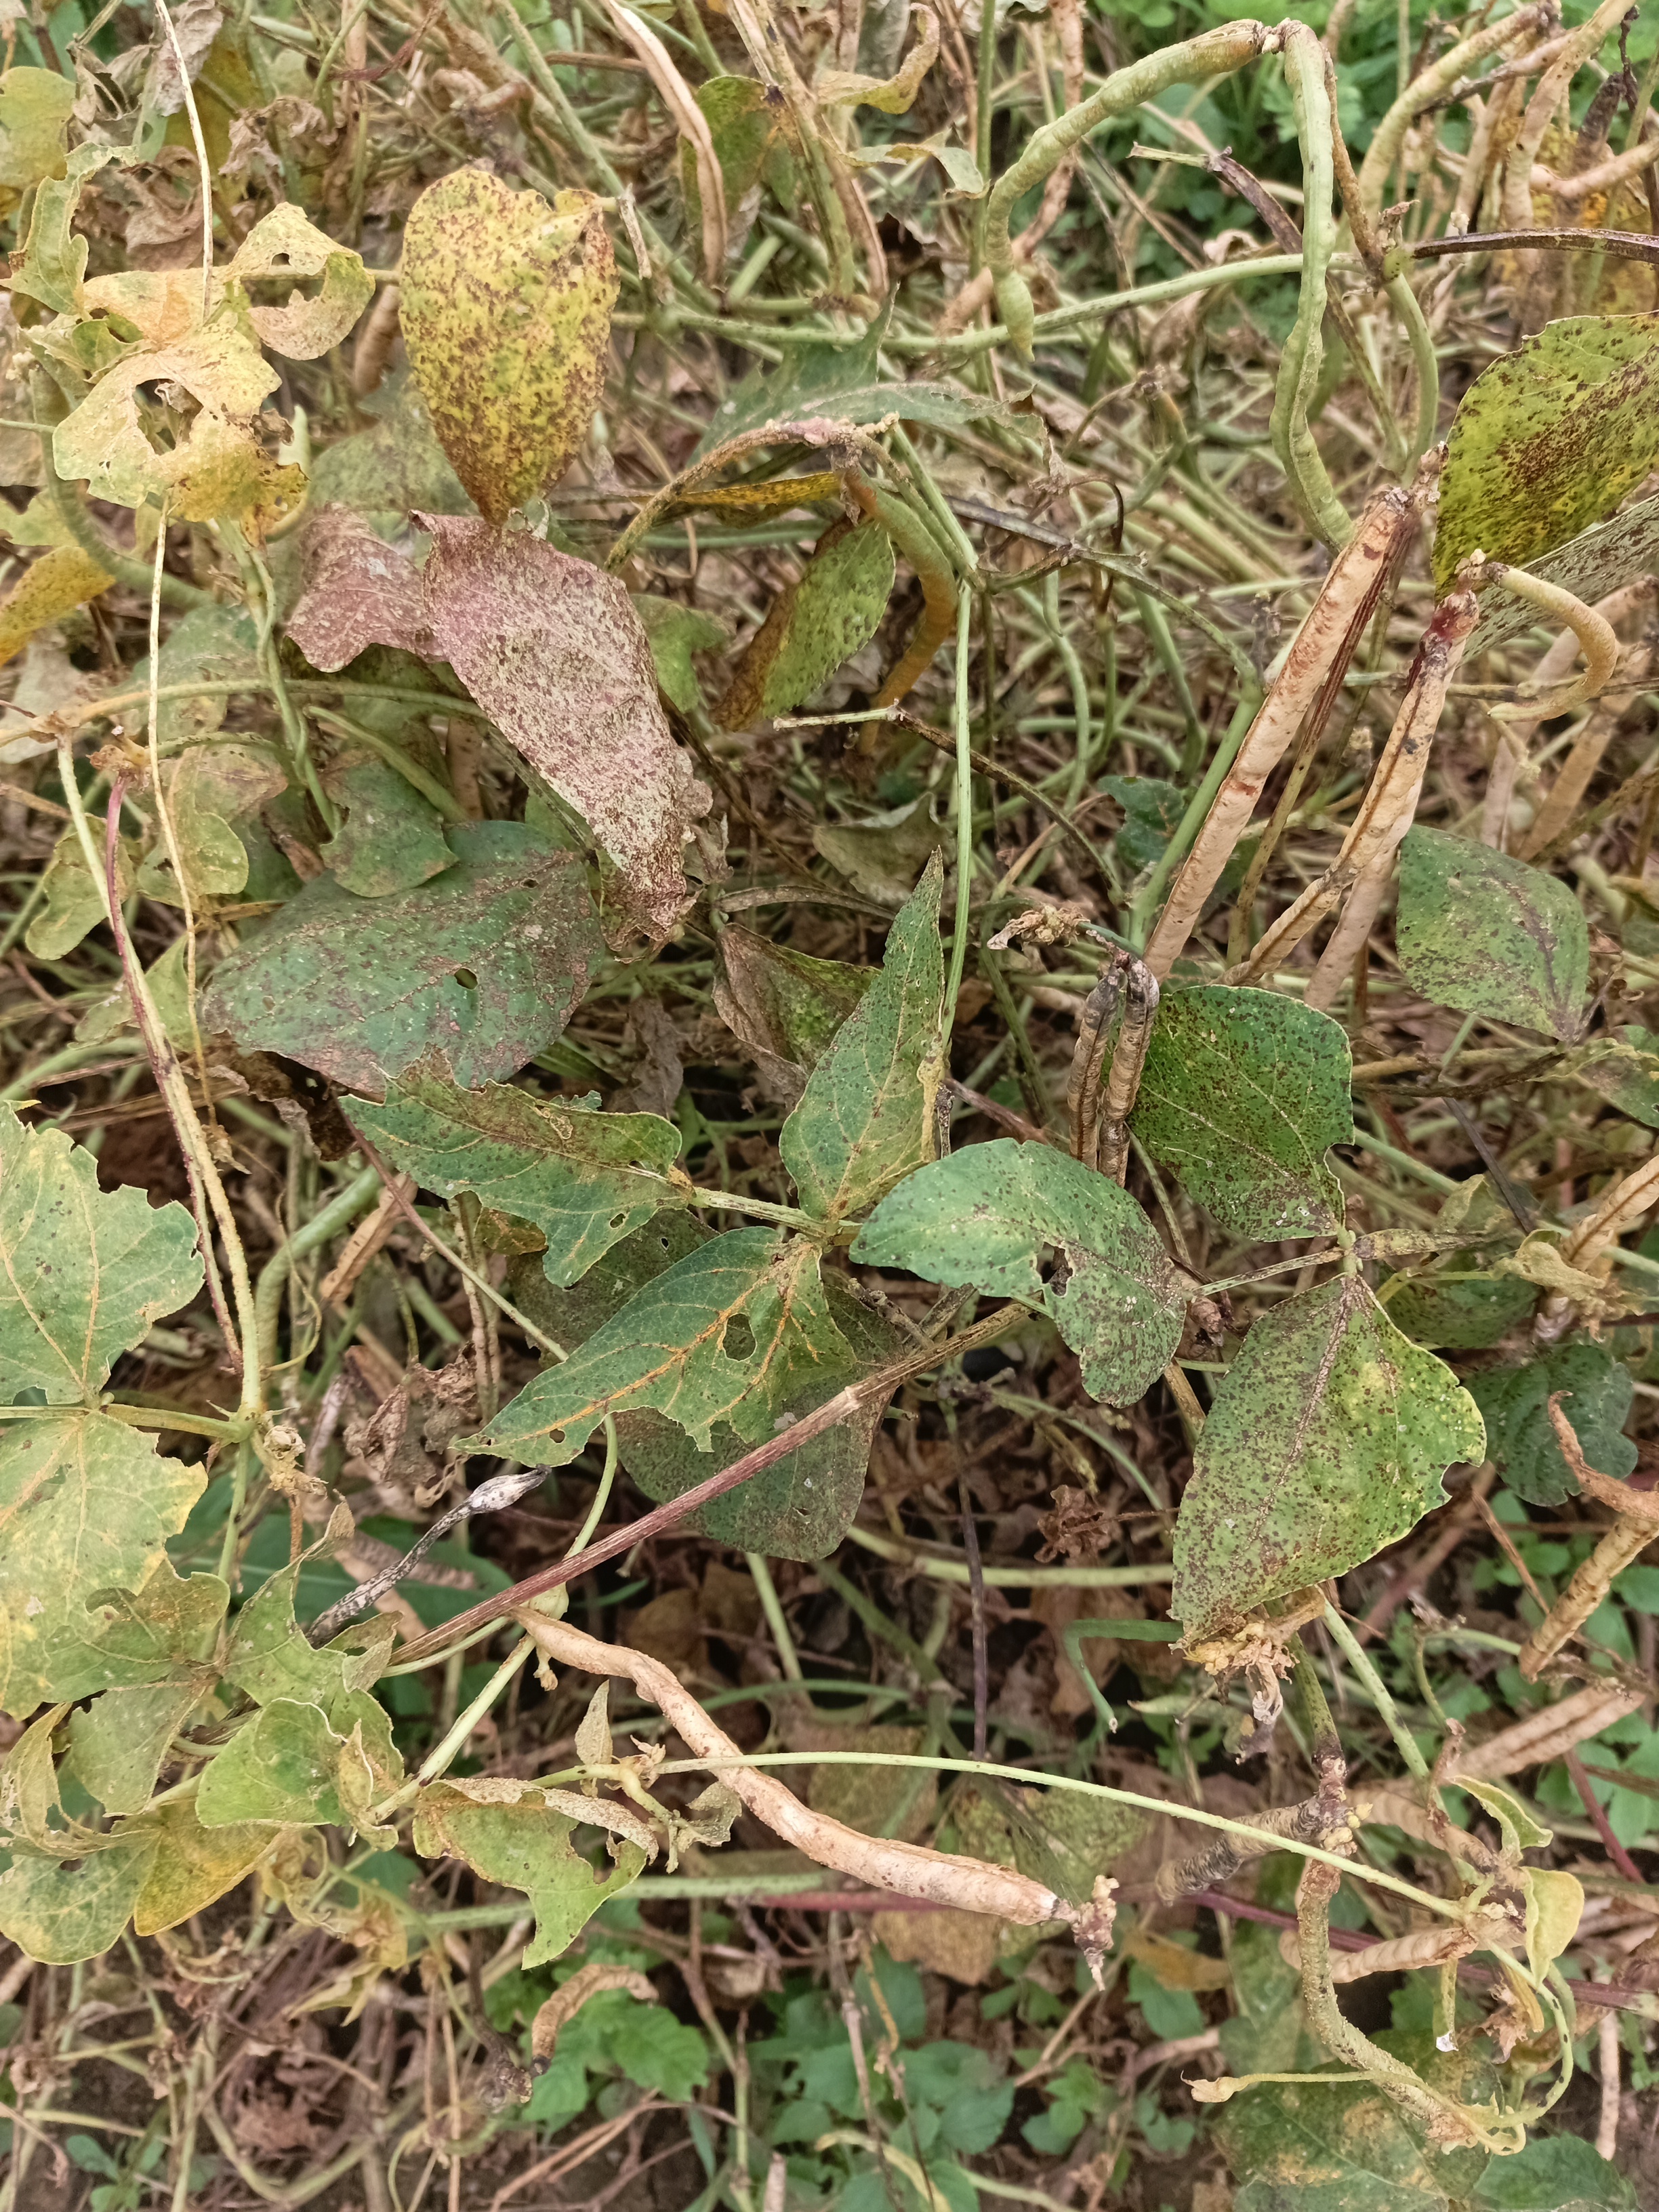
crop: cowpea
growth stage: development pod
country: Tanzania
